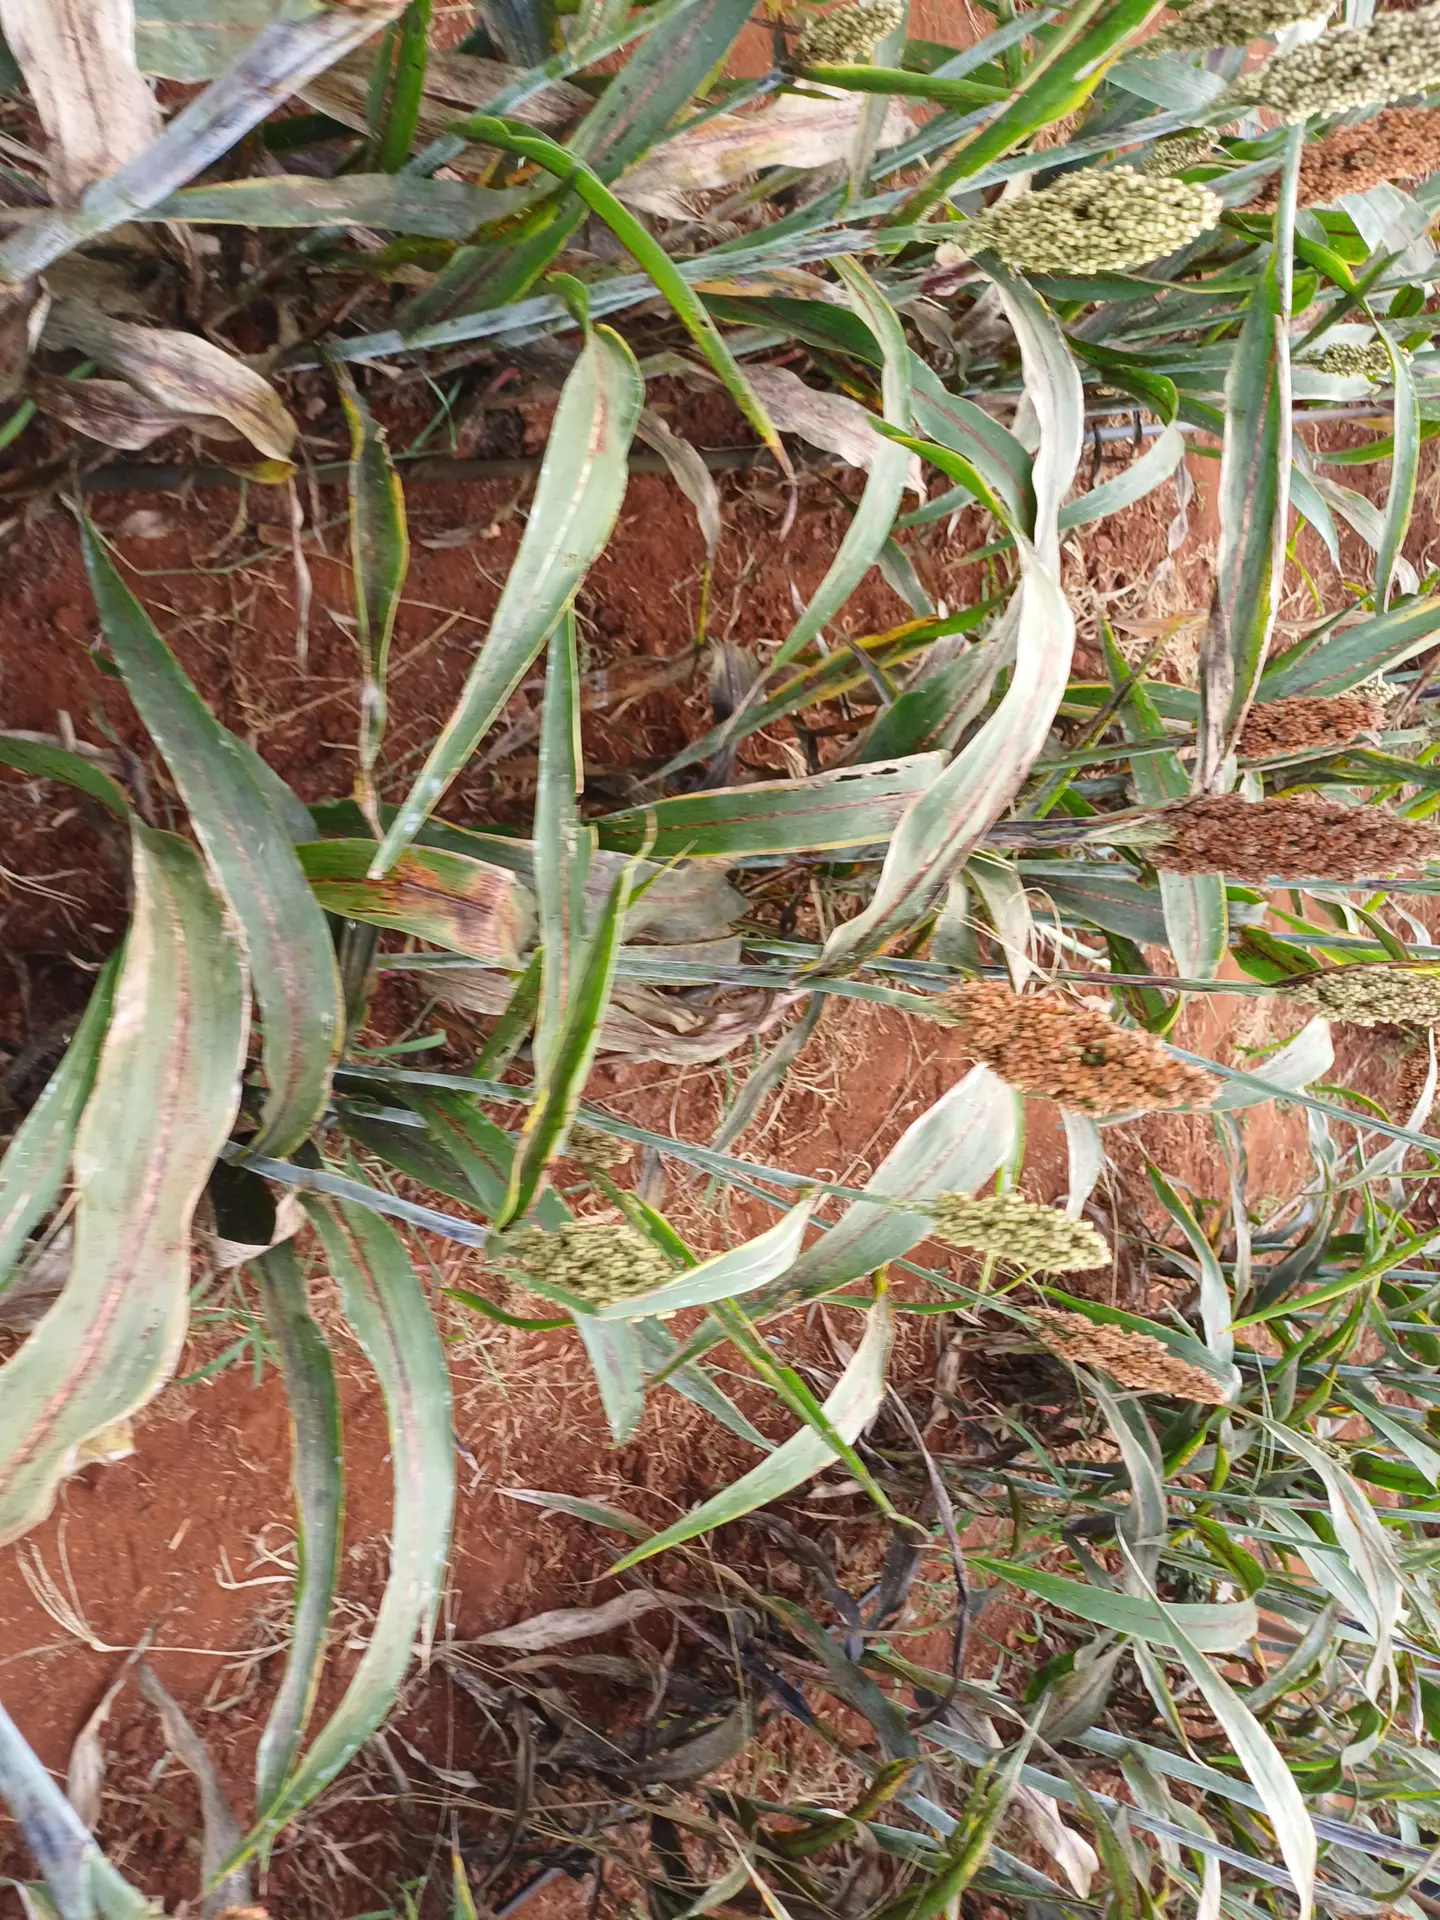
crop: sorghum
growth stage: filling grain
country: Kenya
